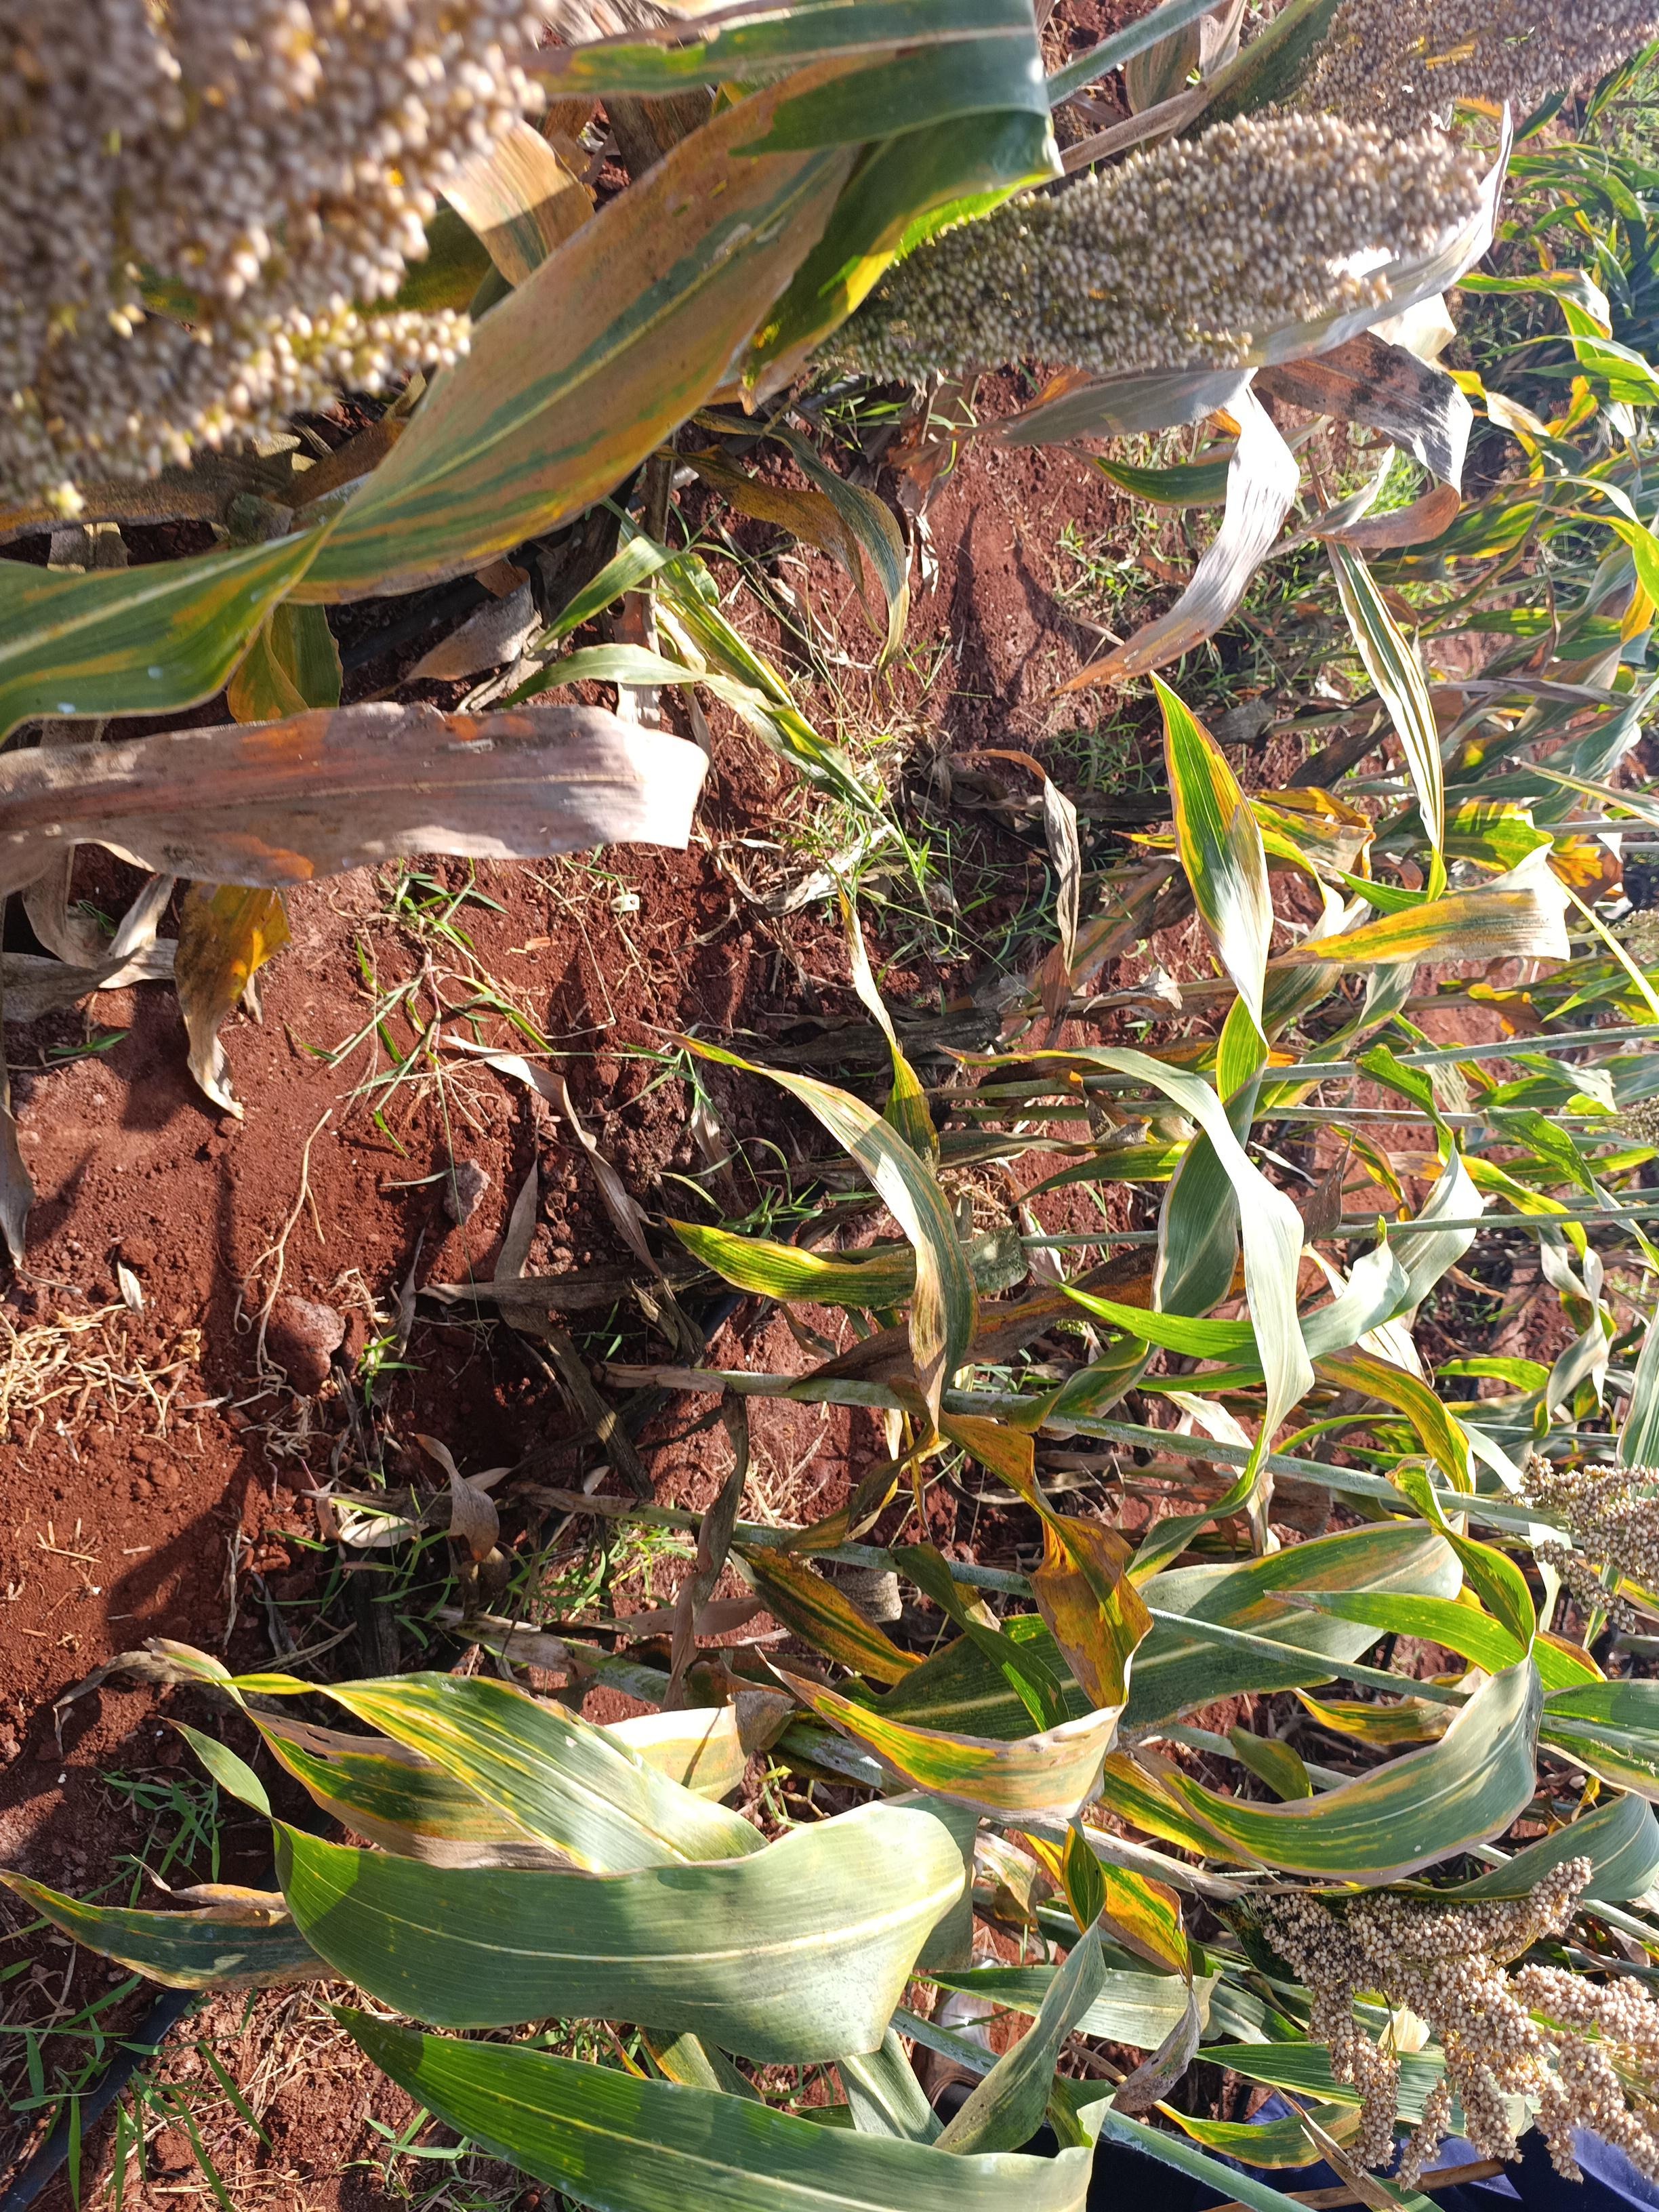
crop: sorghum
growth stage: maturity
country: Kenya
